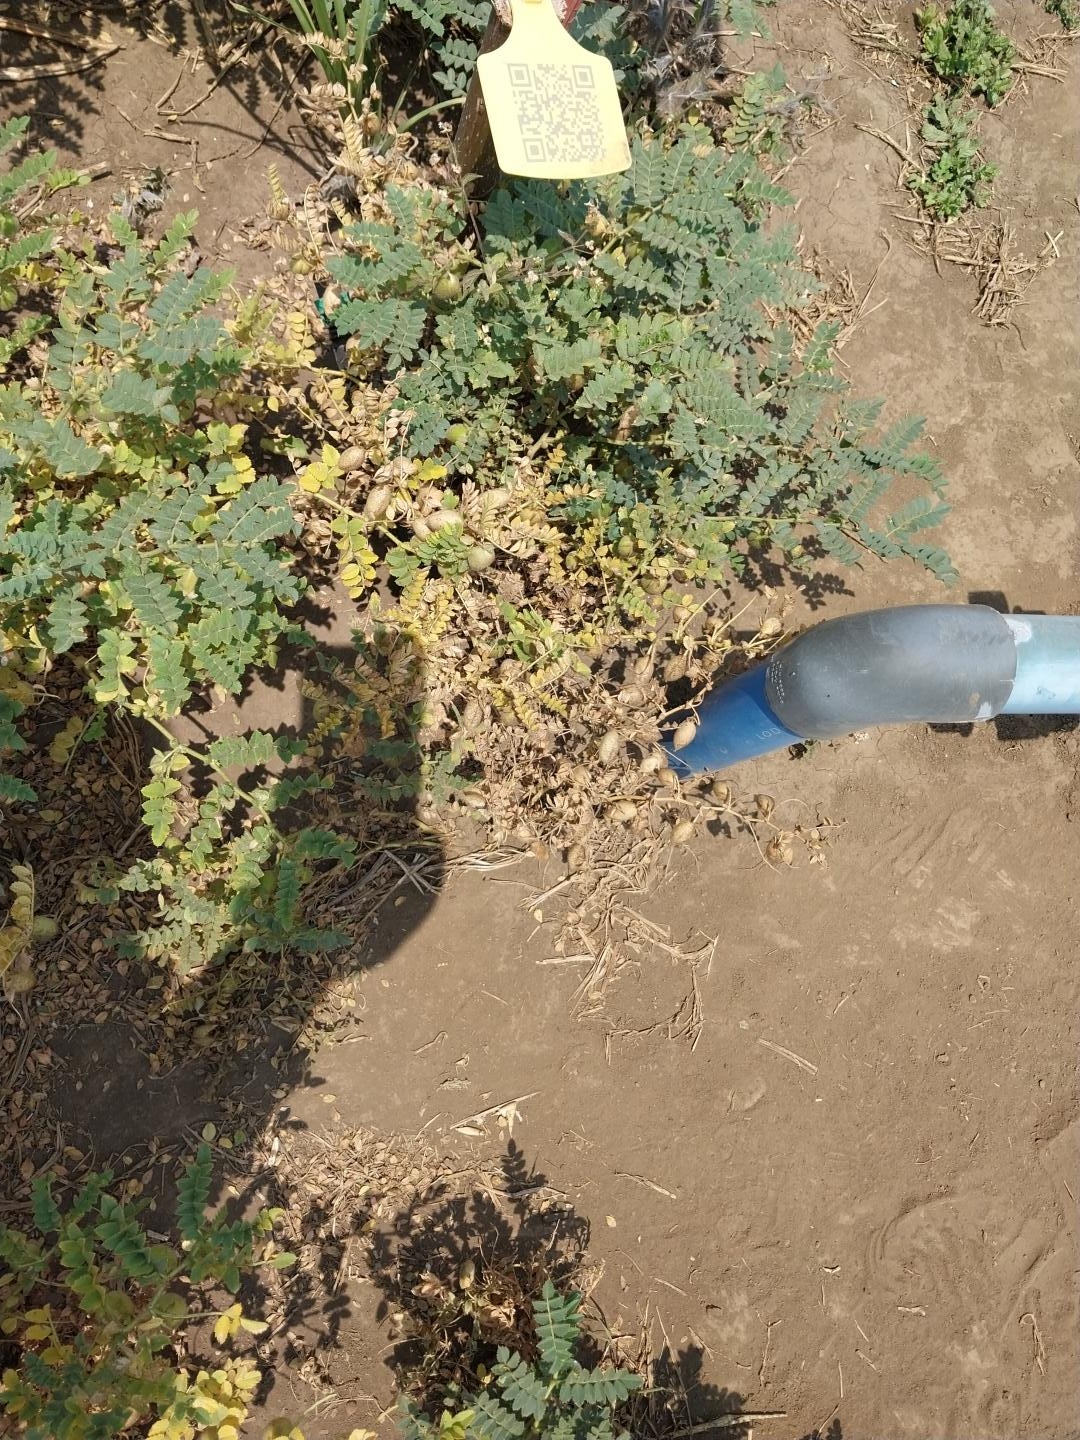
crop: chickpea
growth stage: development pod
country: Tanzania
